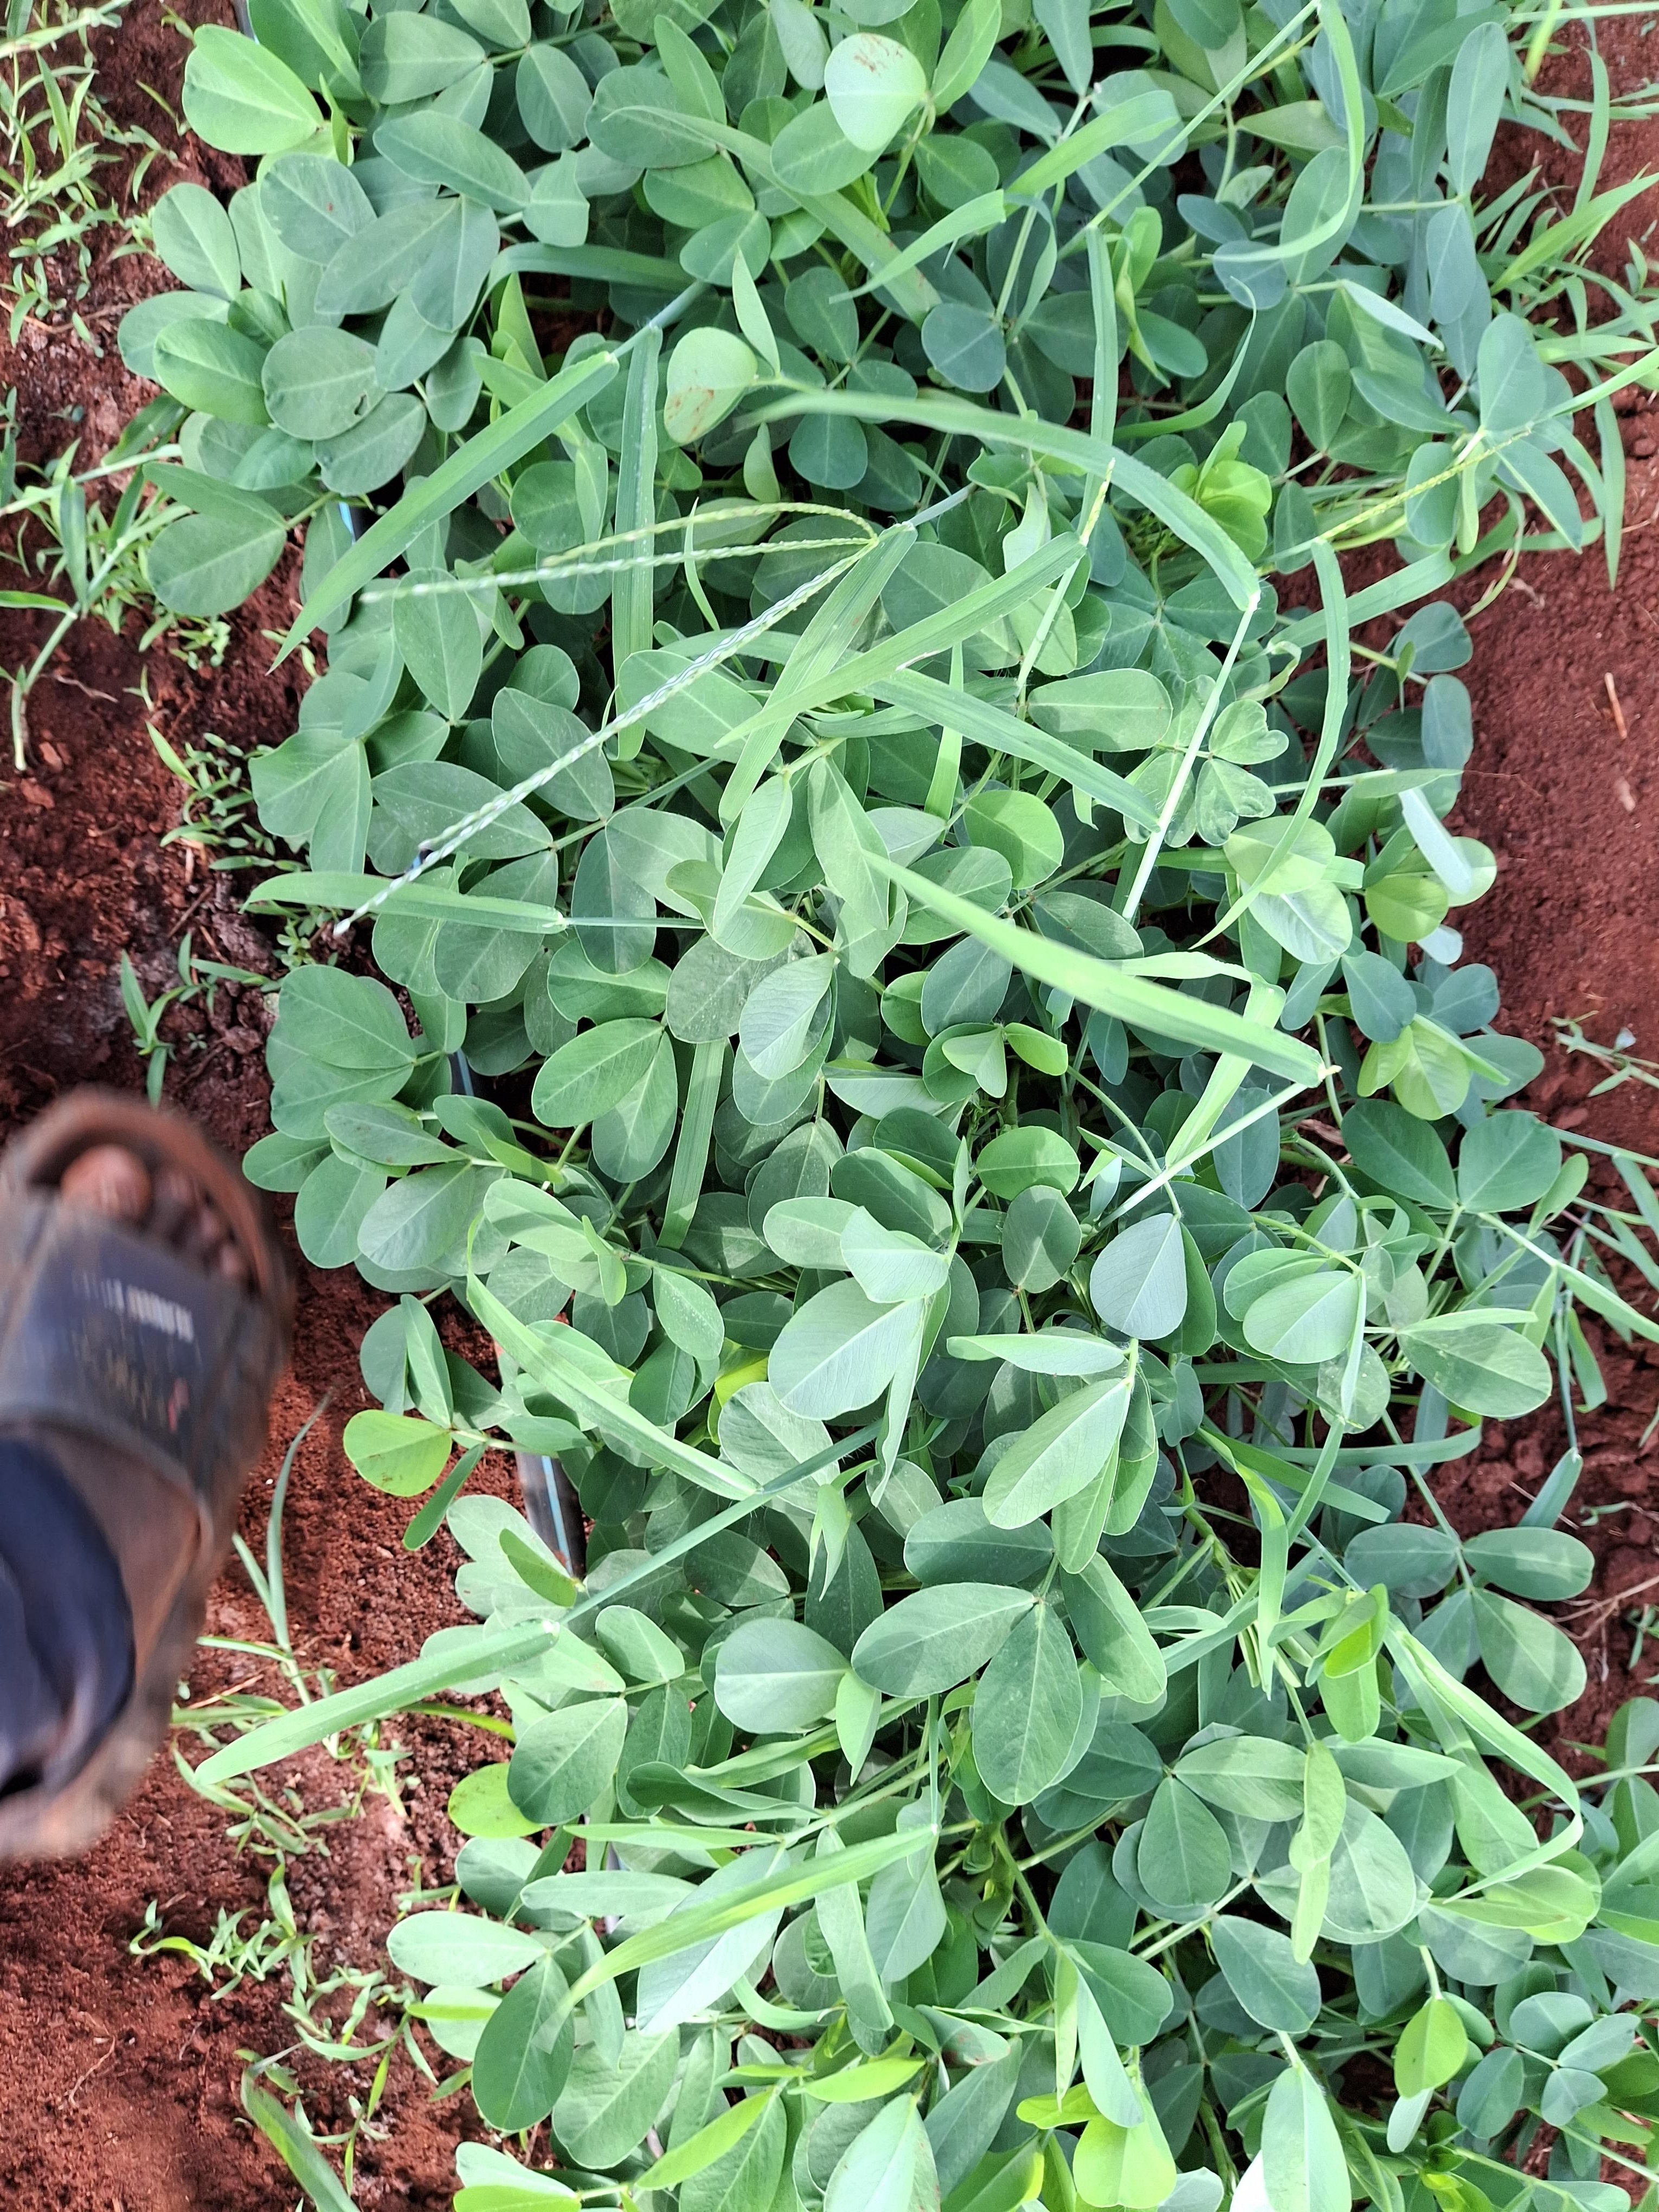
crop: groundnut
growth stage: flowering
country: Kenya
